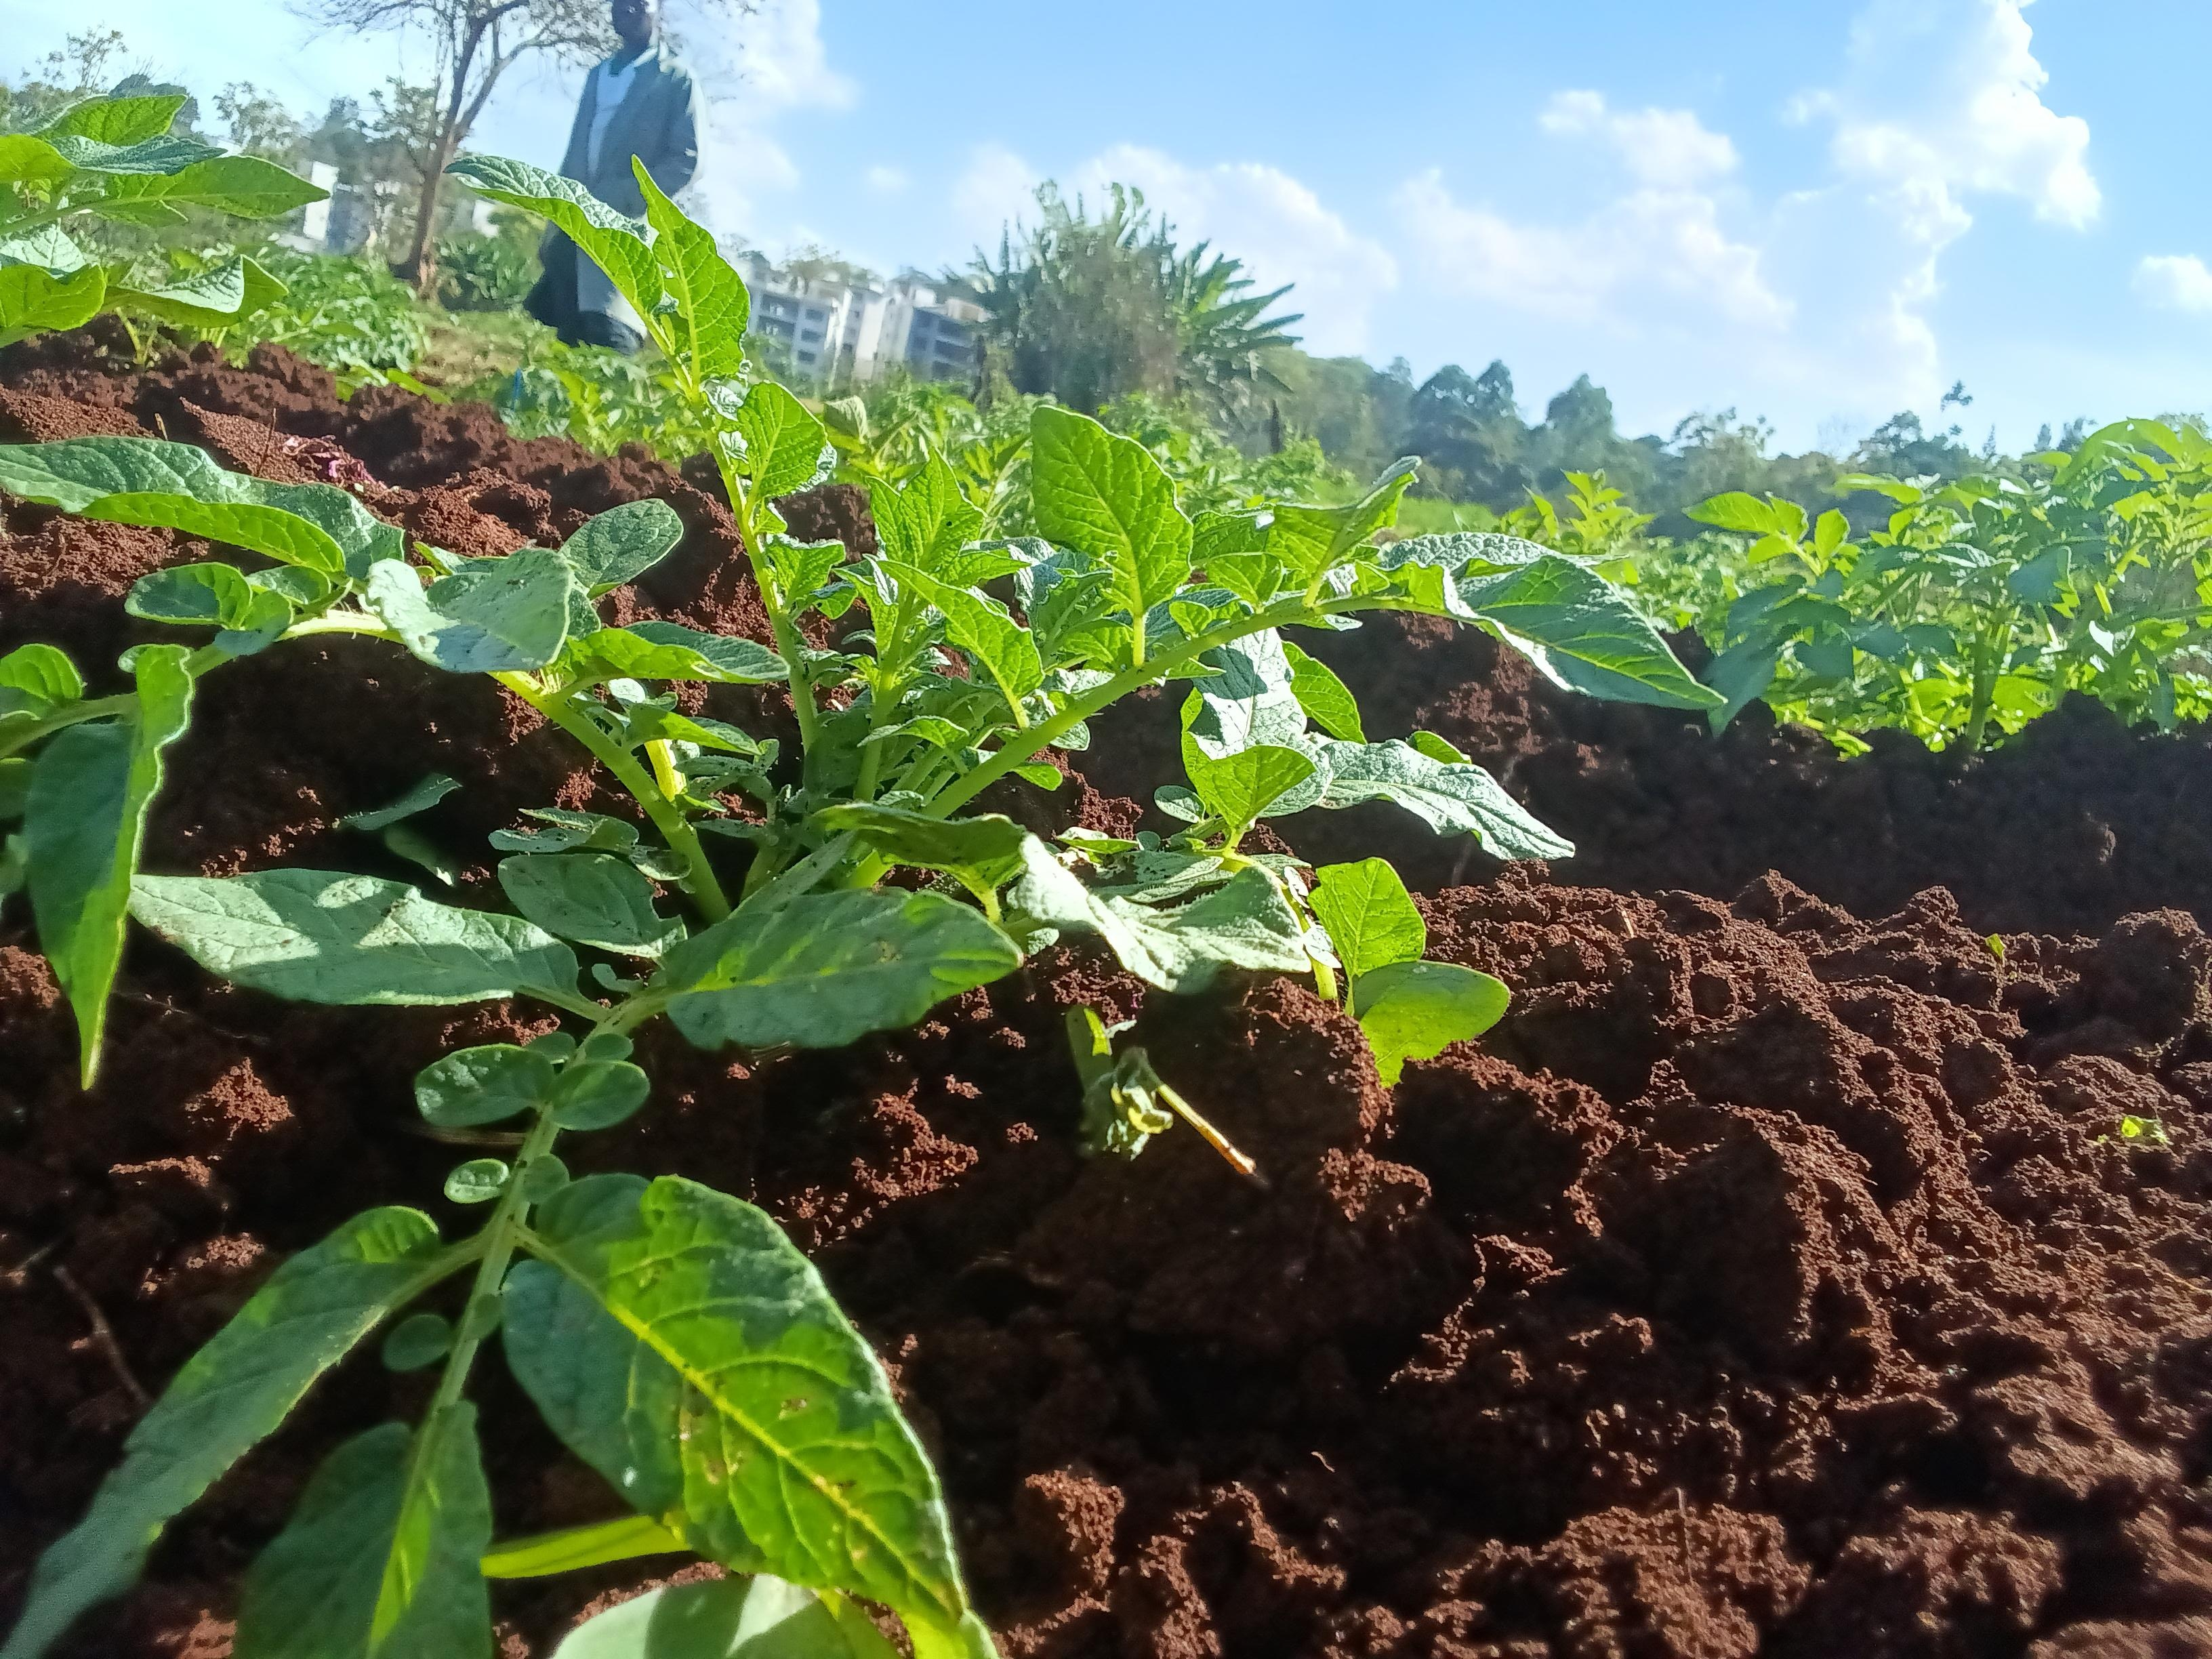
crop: potato
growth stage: vegetative
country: Kenya
